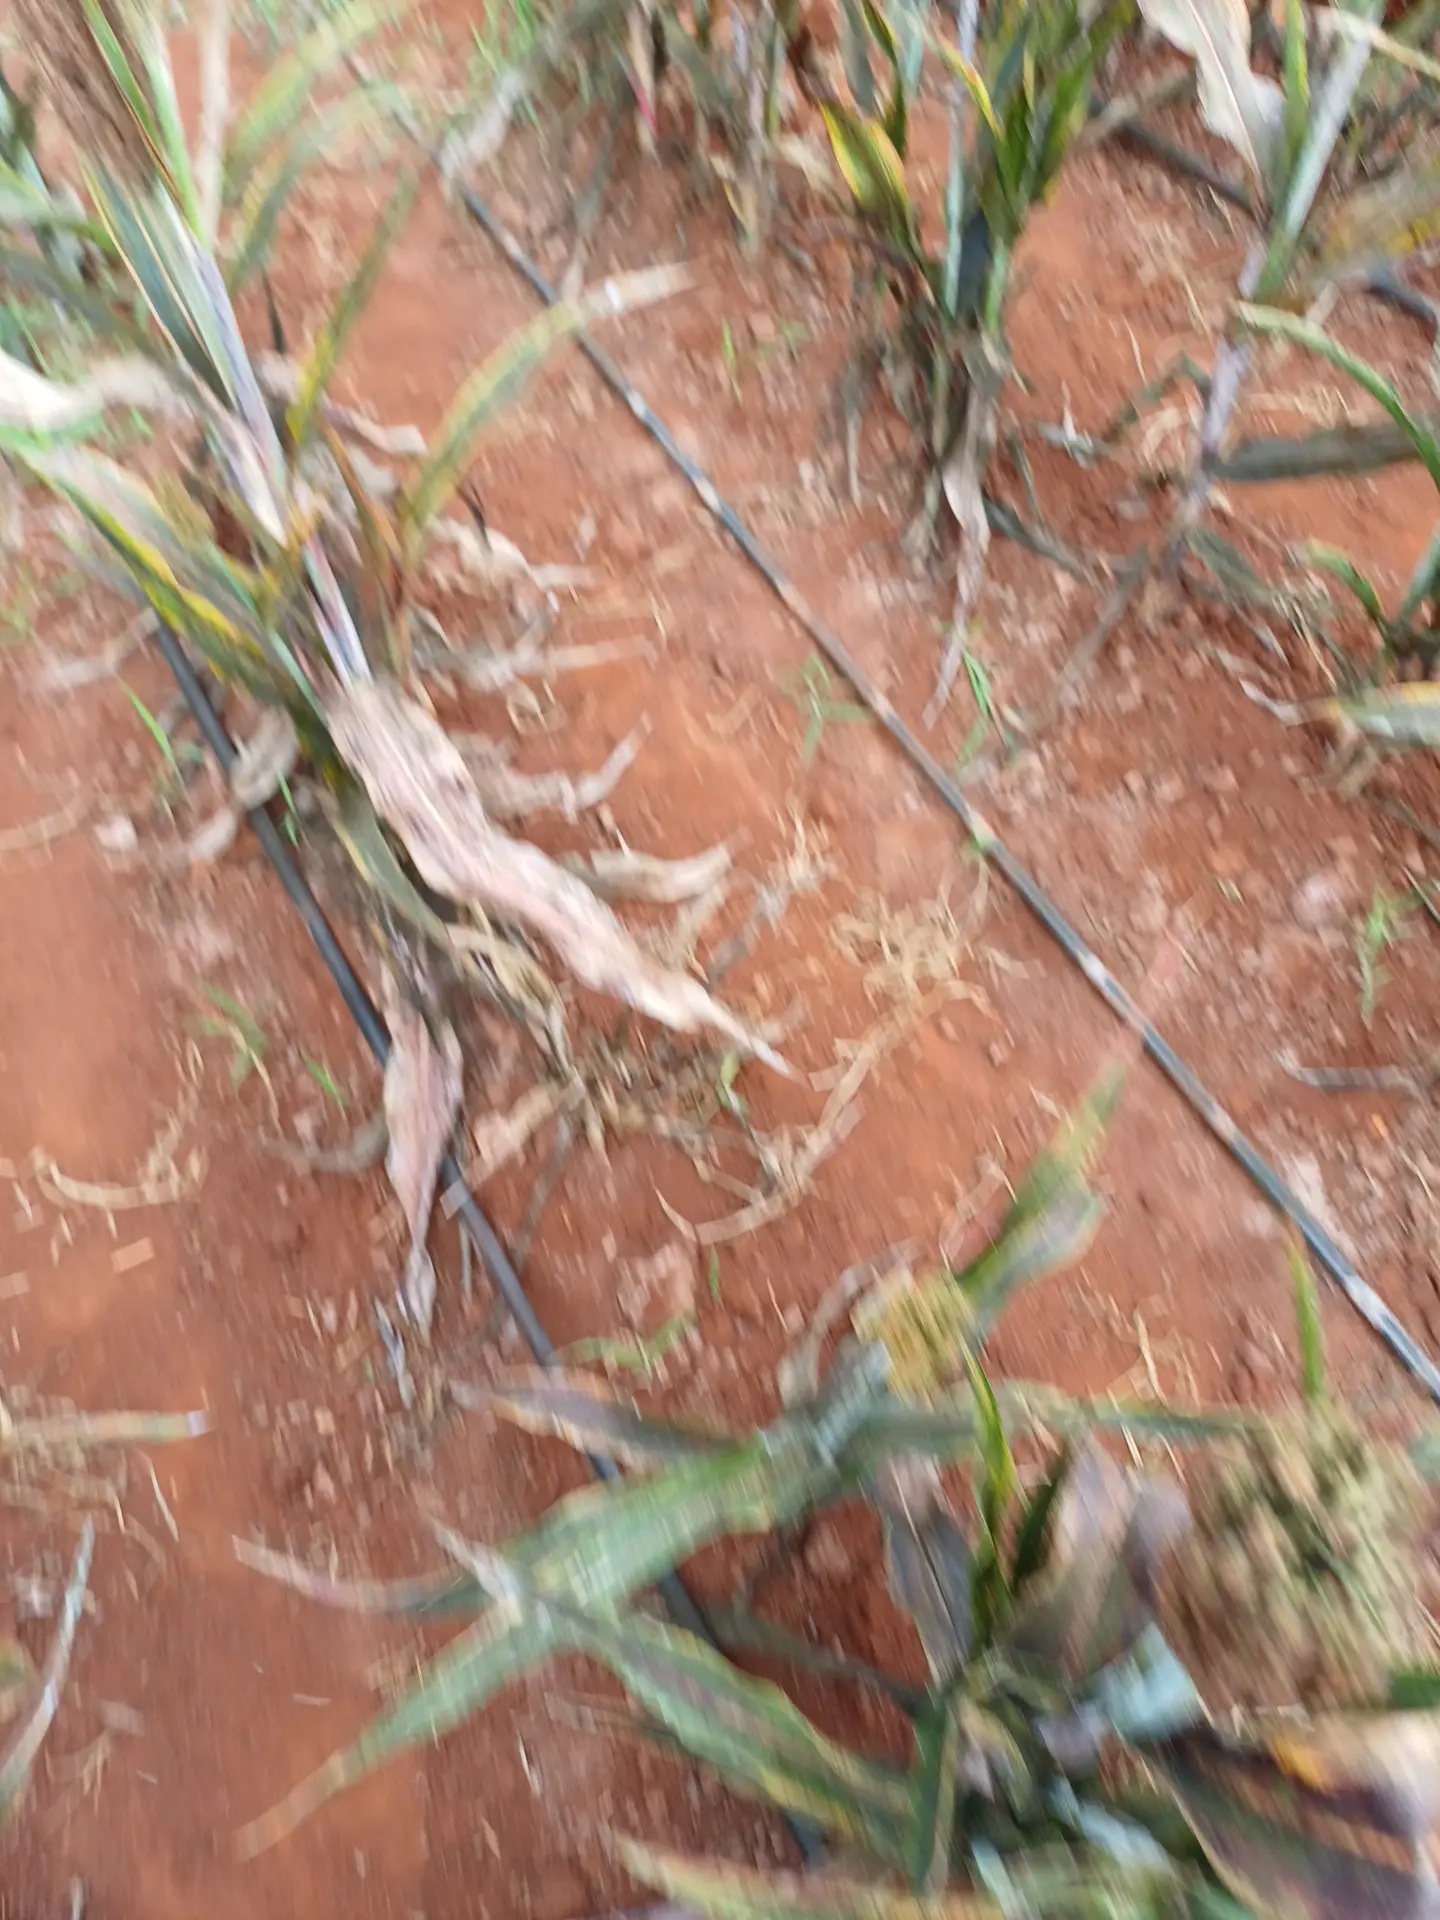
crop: sorghum
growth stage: filling grain
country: Kenya
